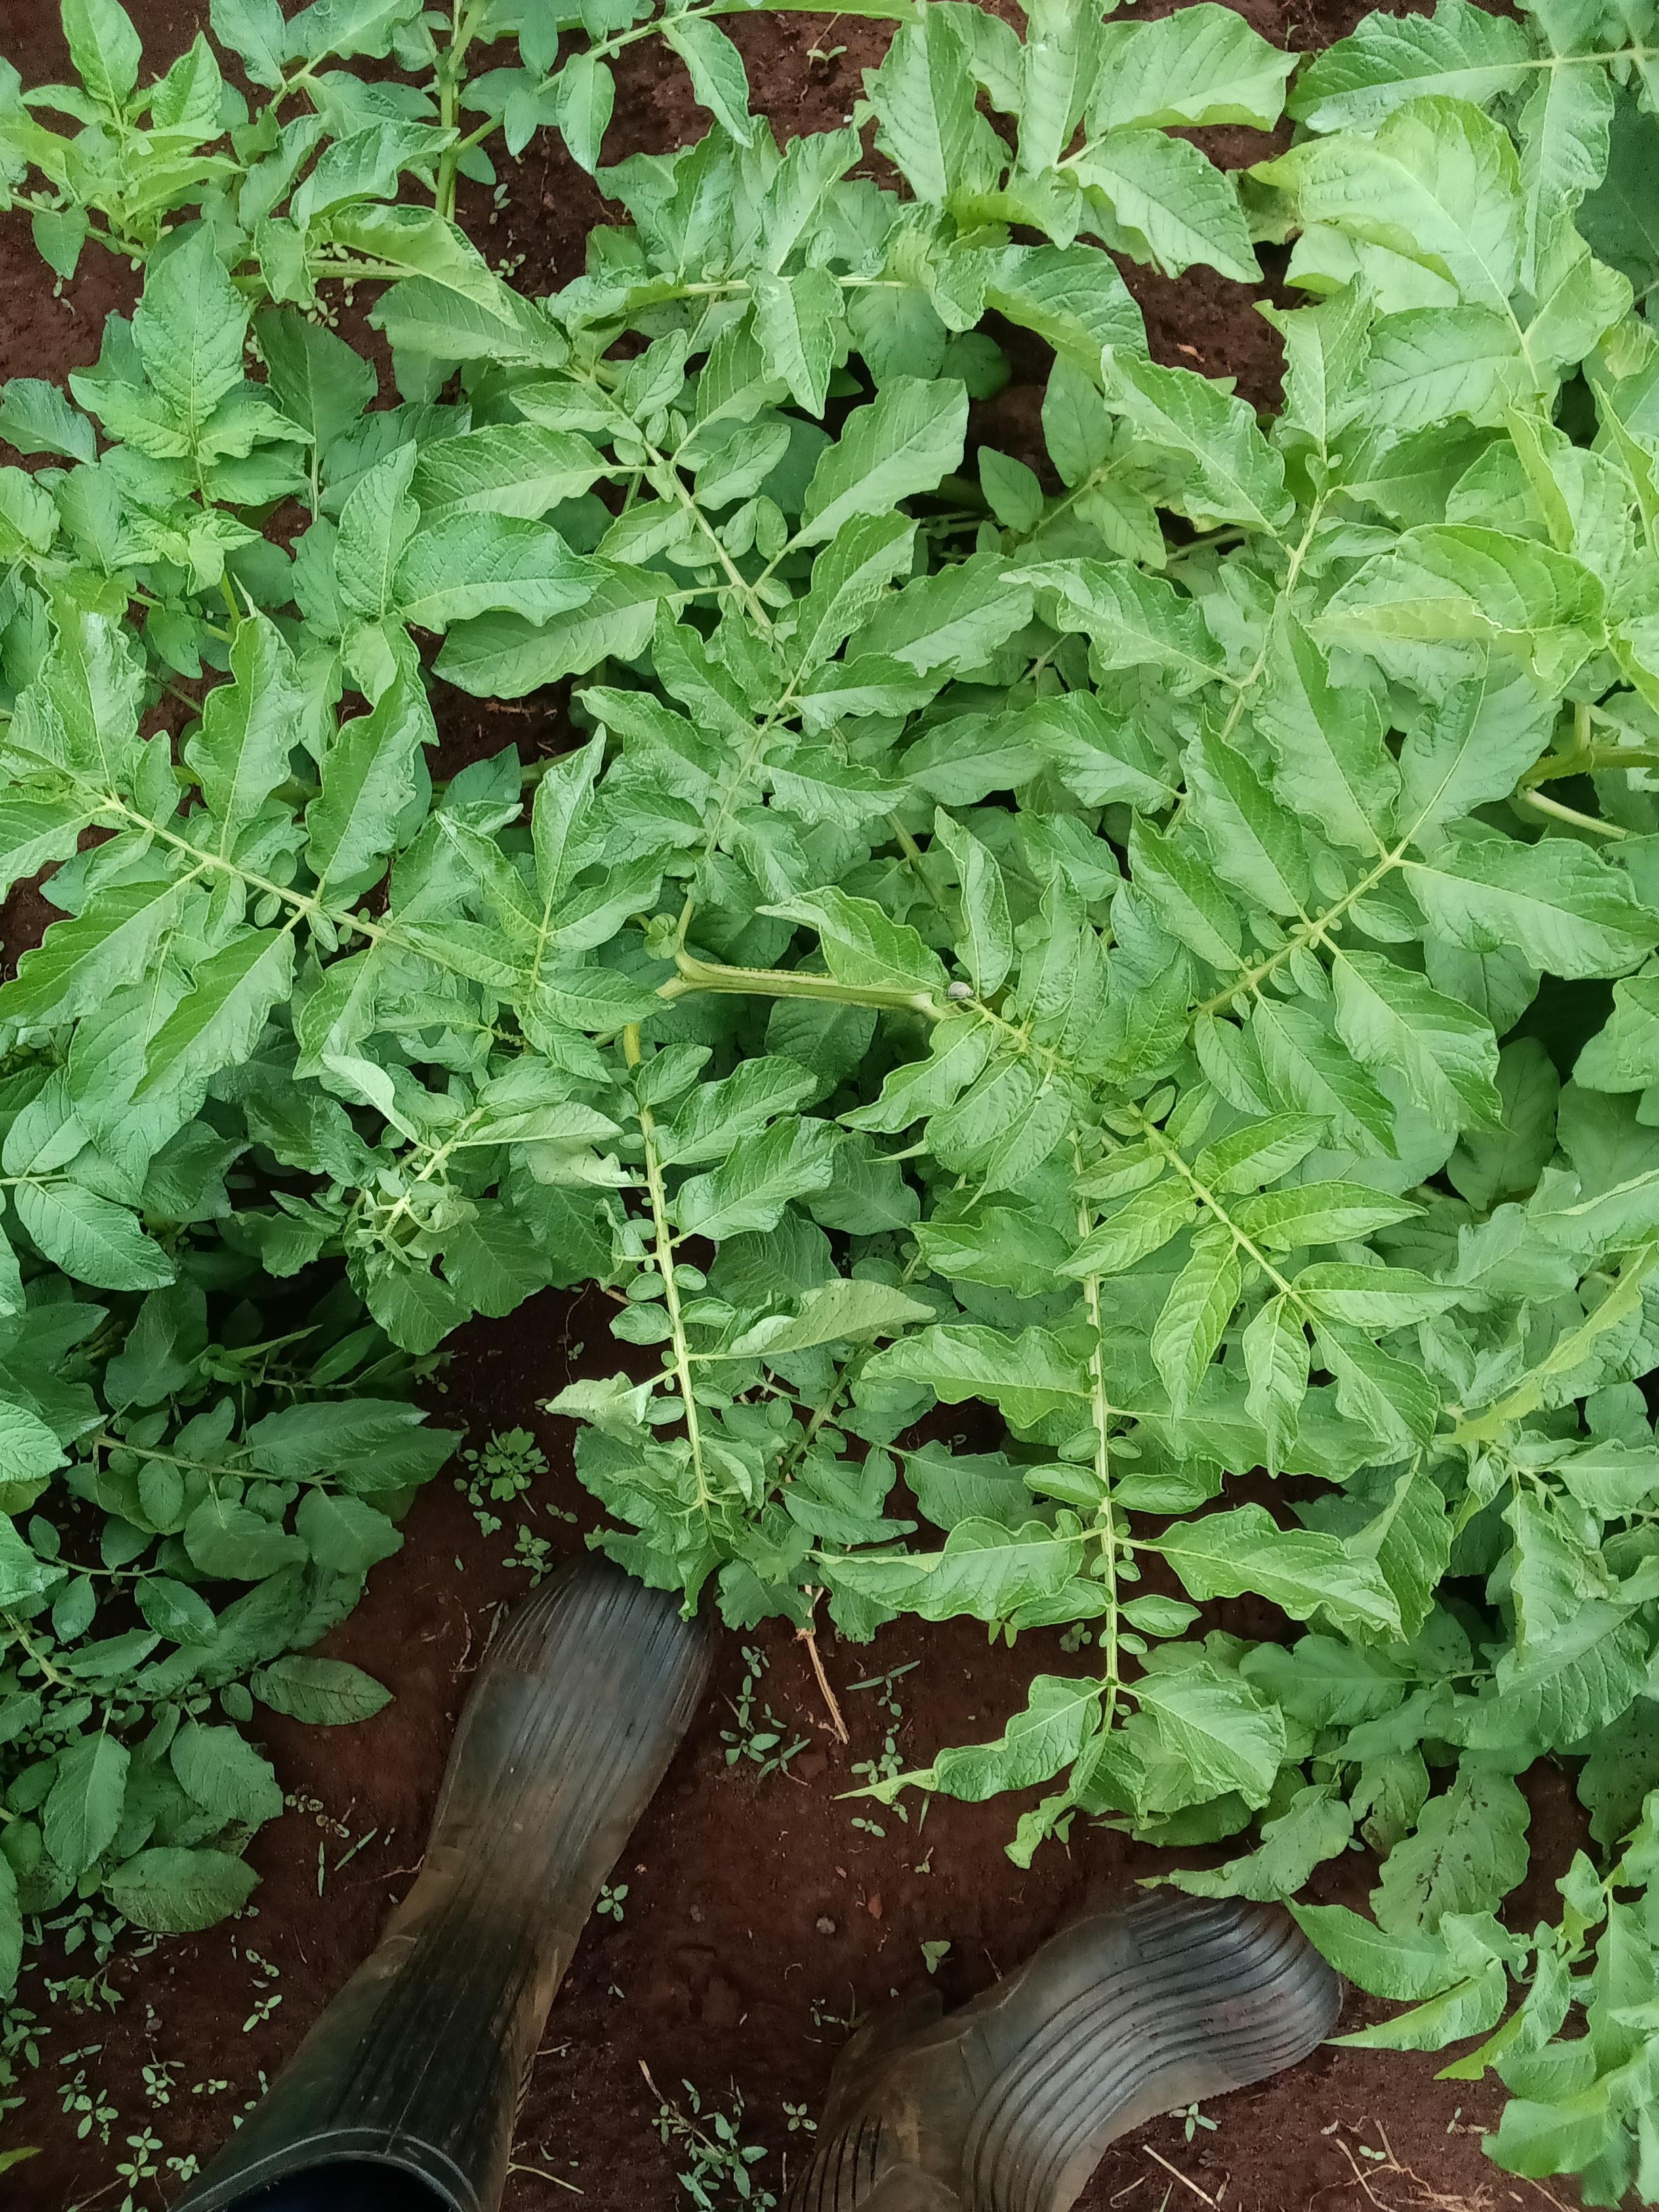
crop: potato
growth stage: flowering
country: Kenya
